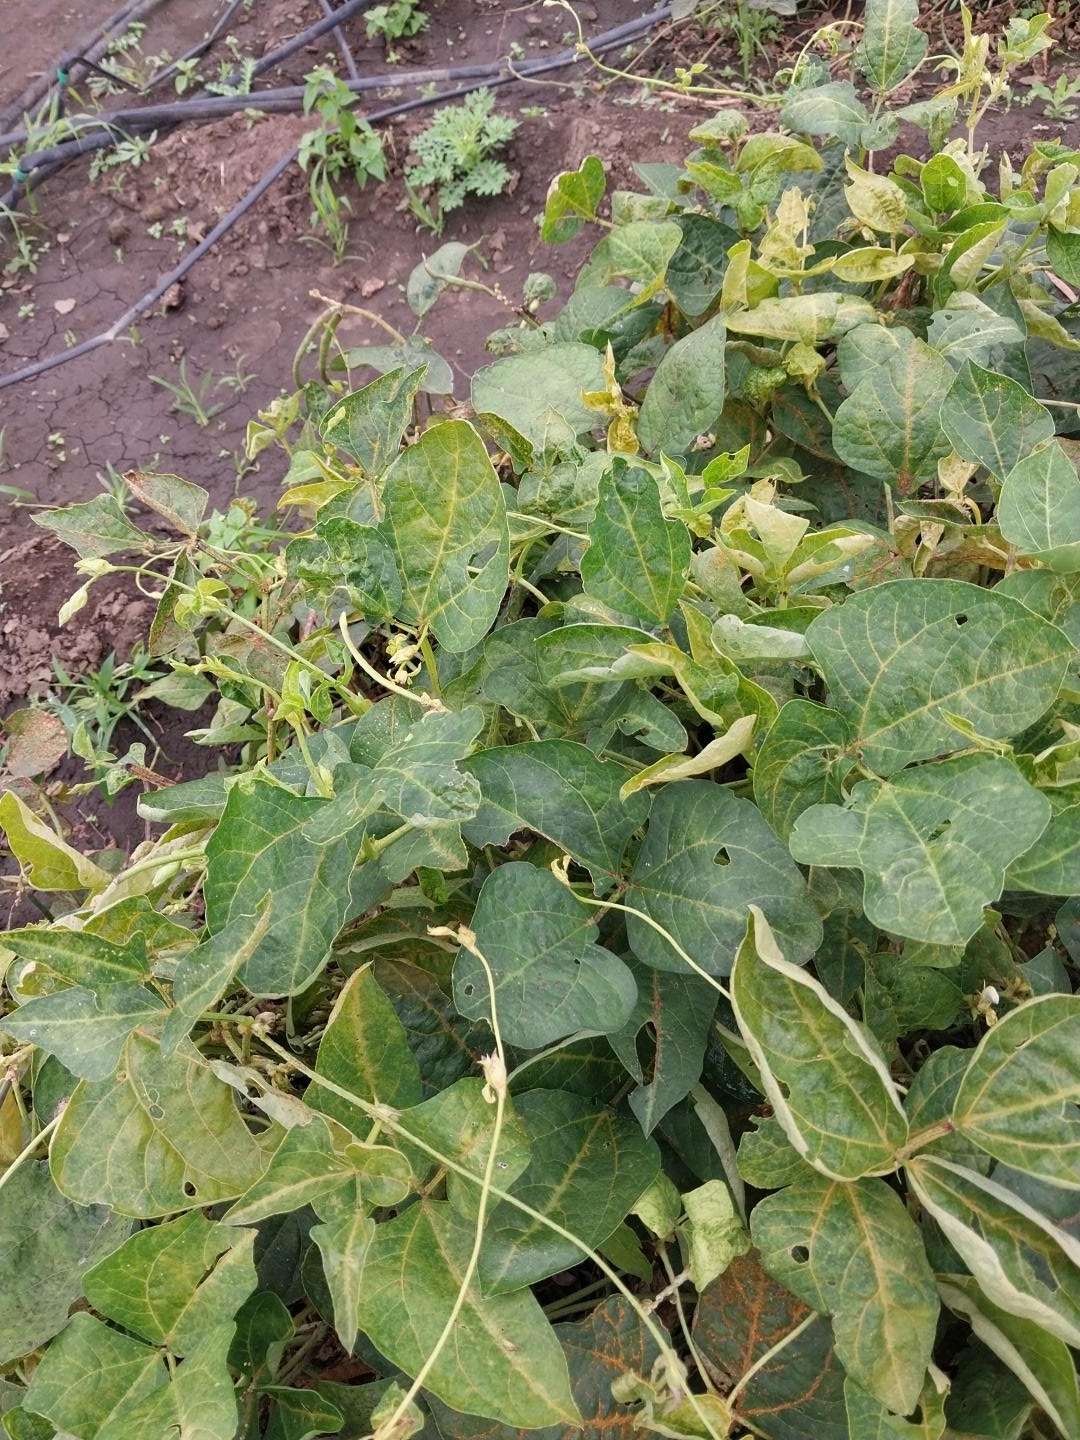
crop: cowpea
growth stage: development pod
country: Tanzania
